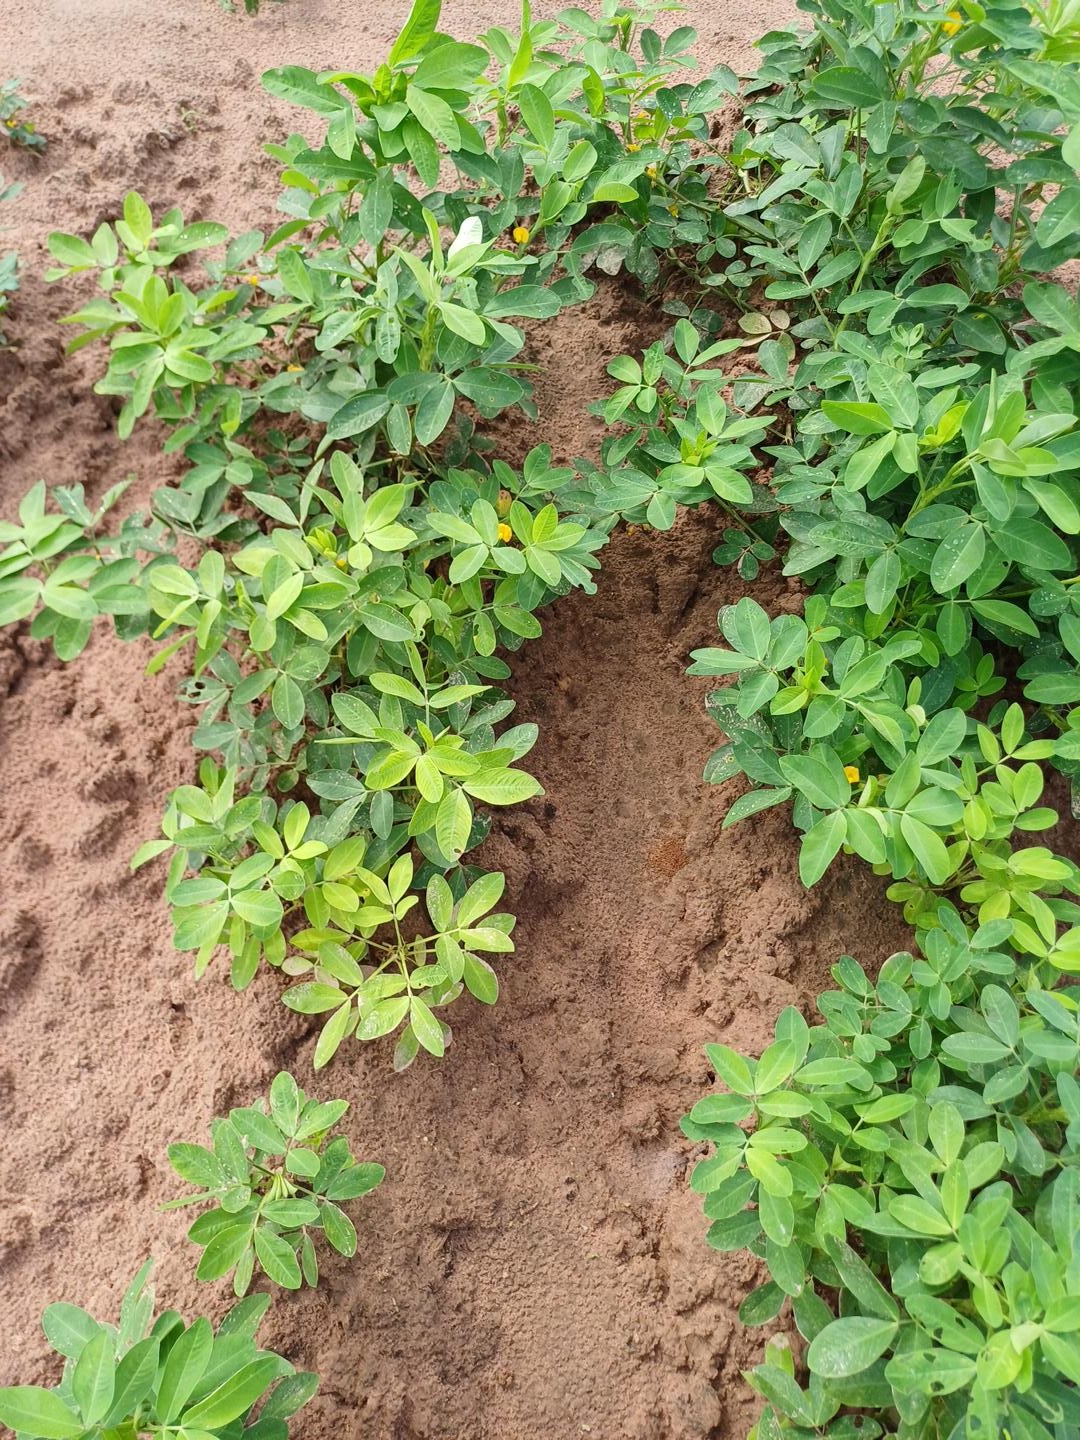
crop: groundnut
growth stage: flowering
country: Senegal
